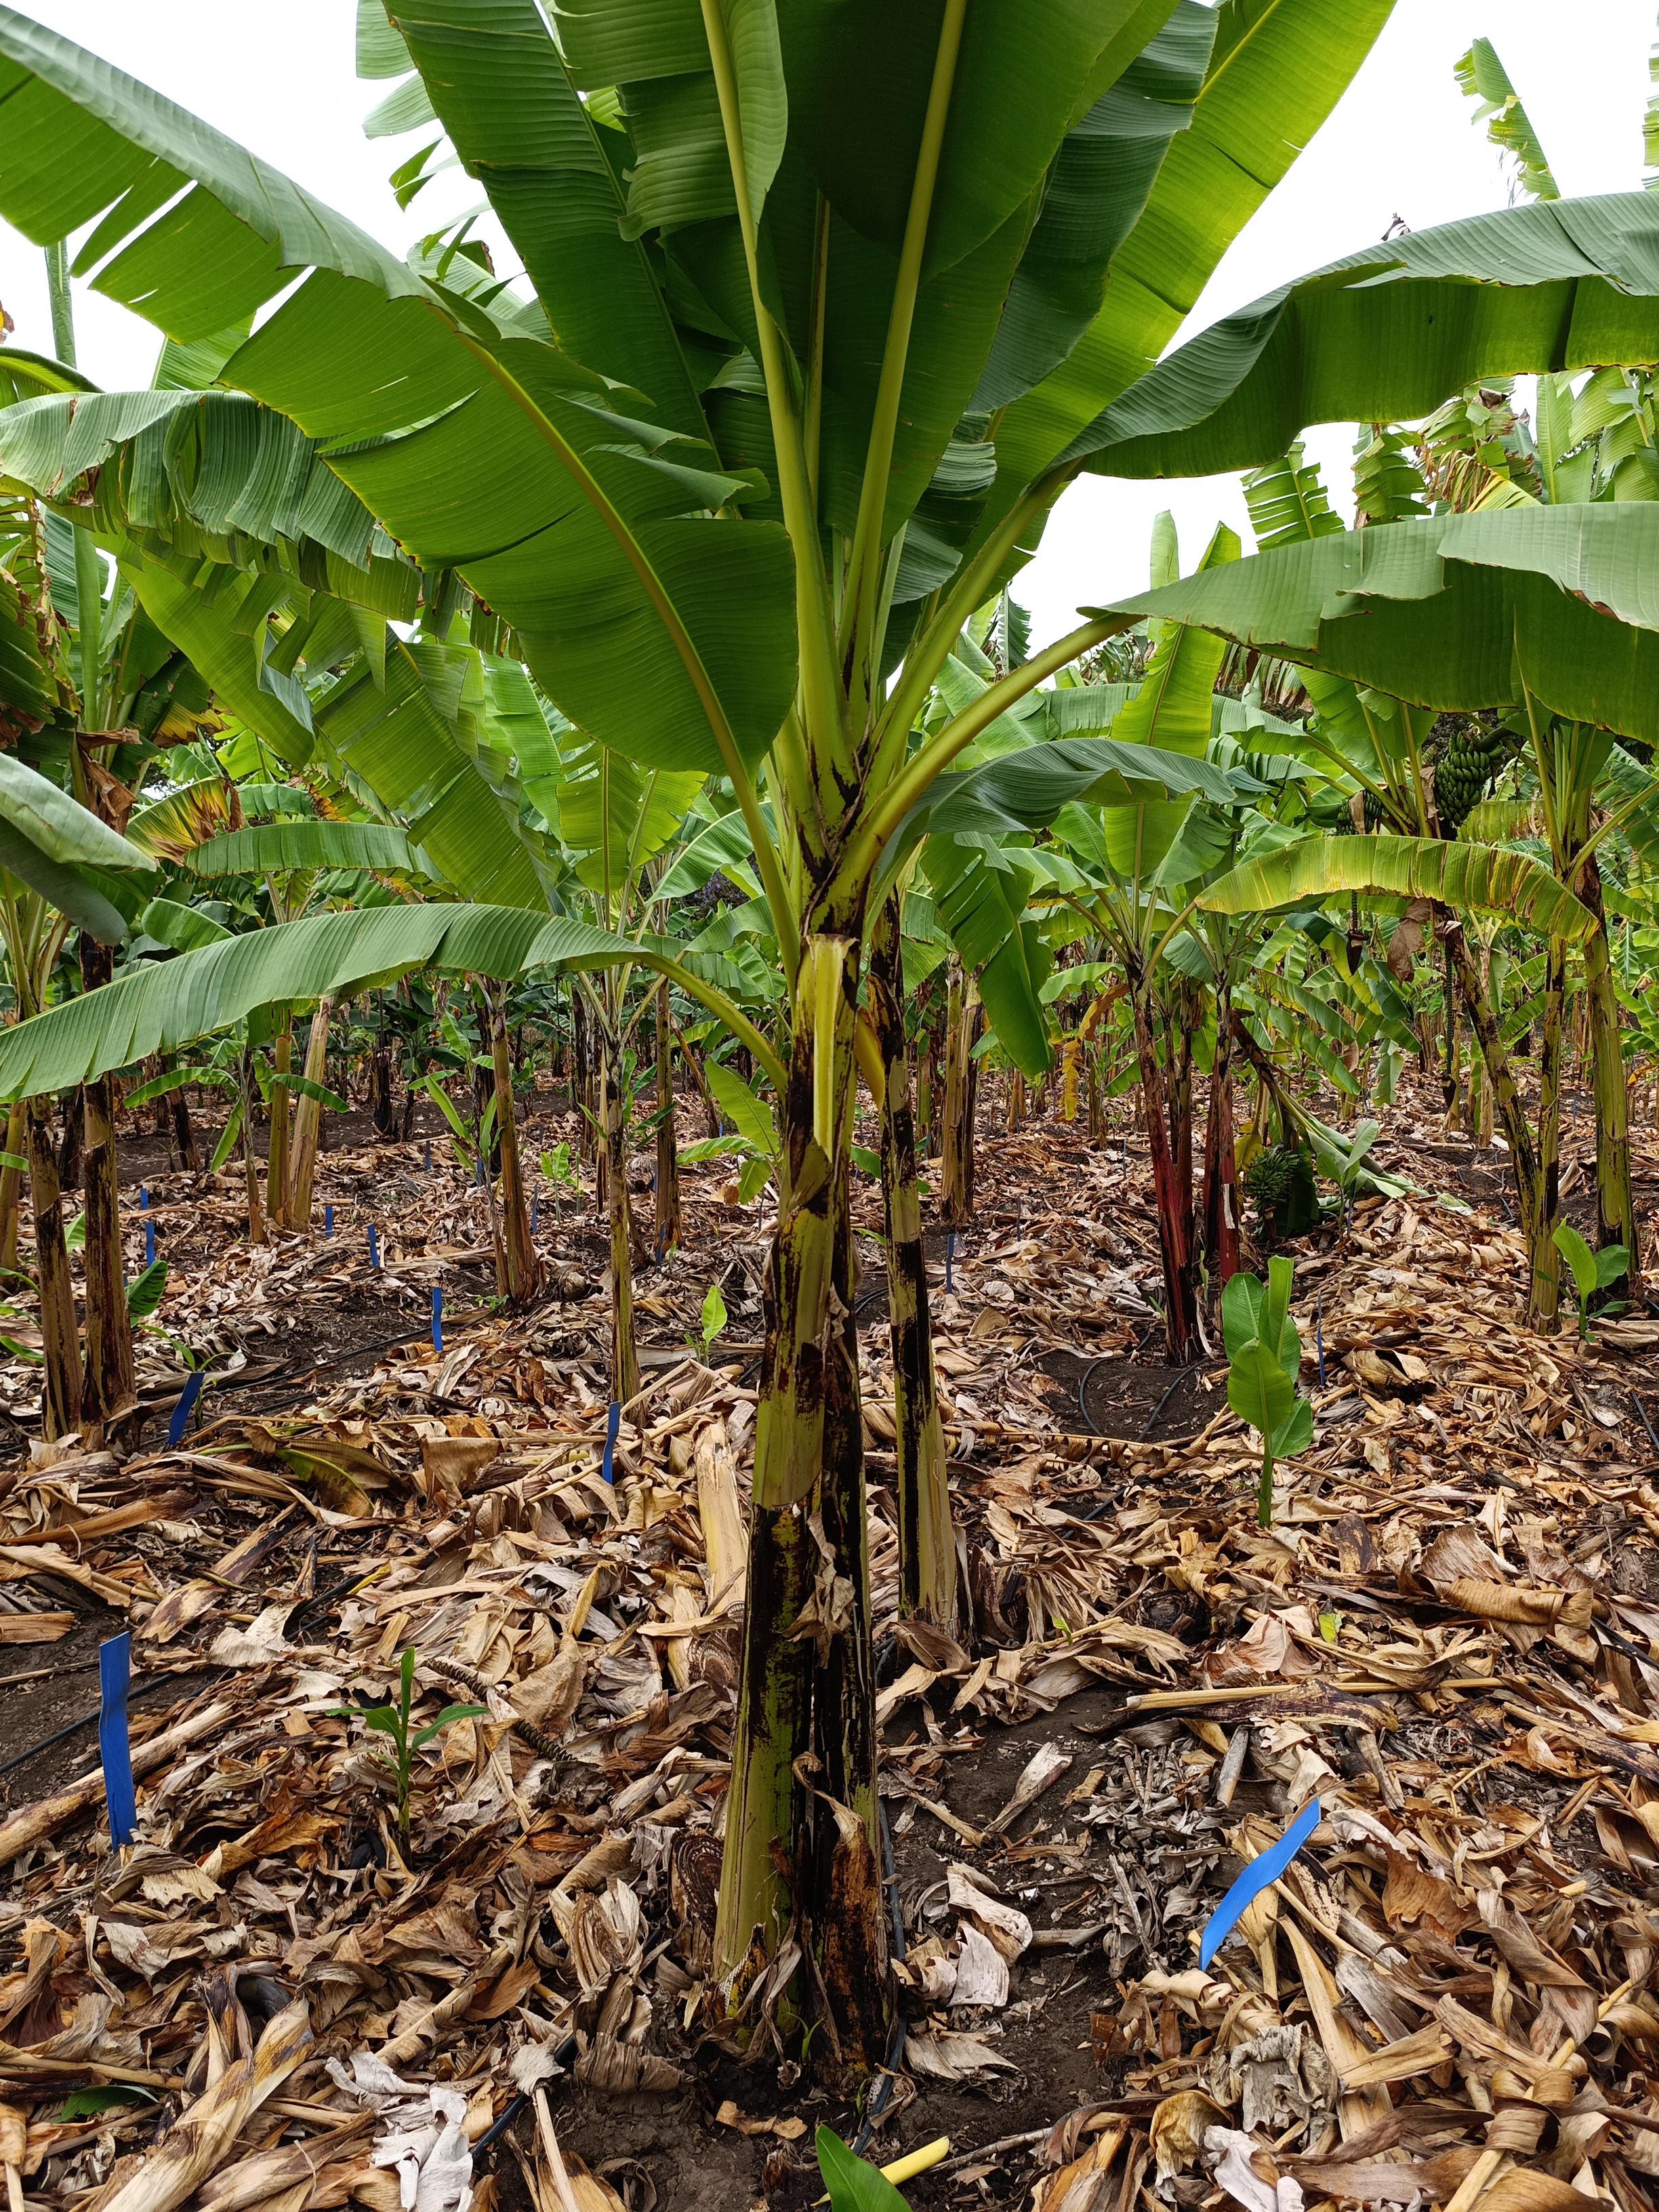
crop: banana
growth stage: vegetative
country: Tanzania
